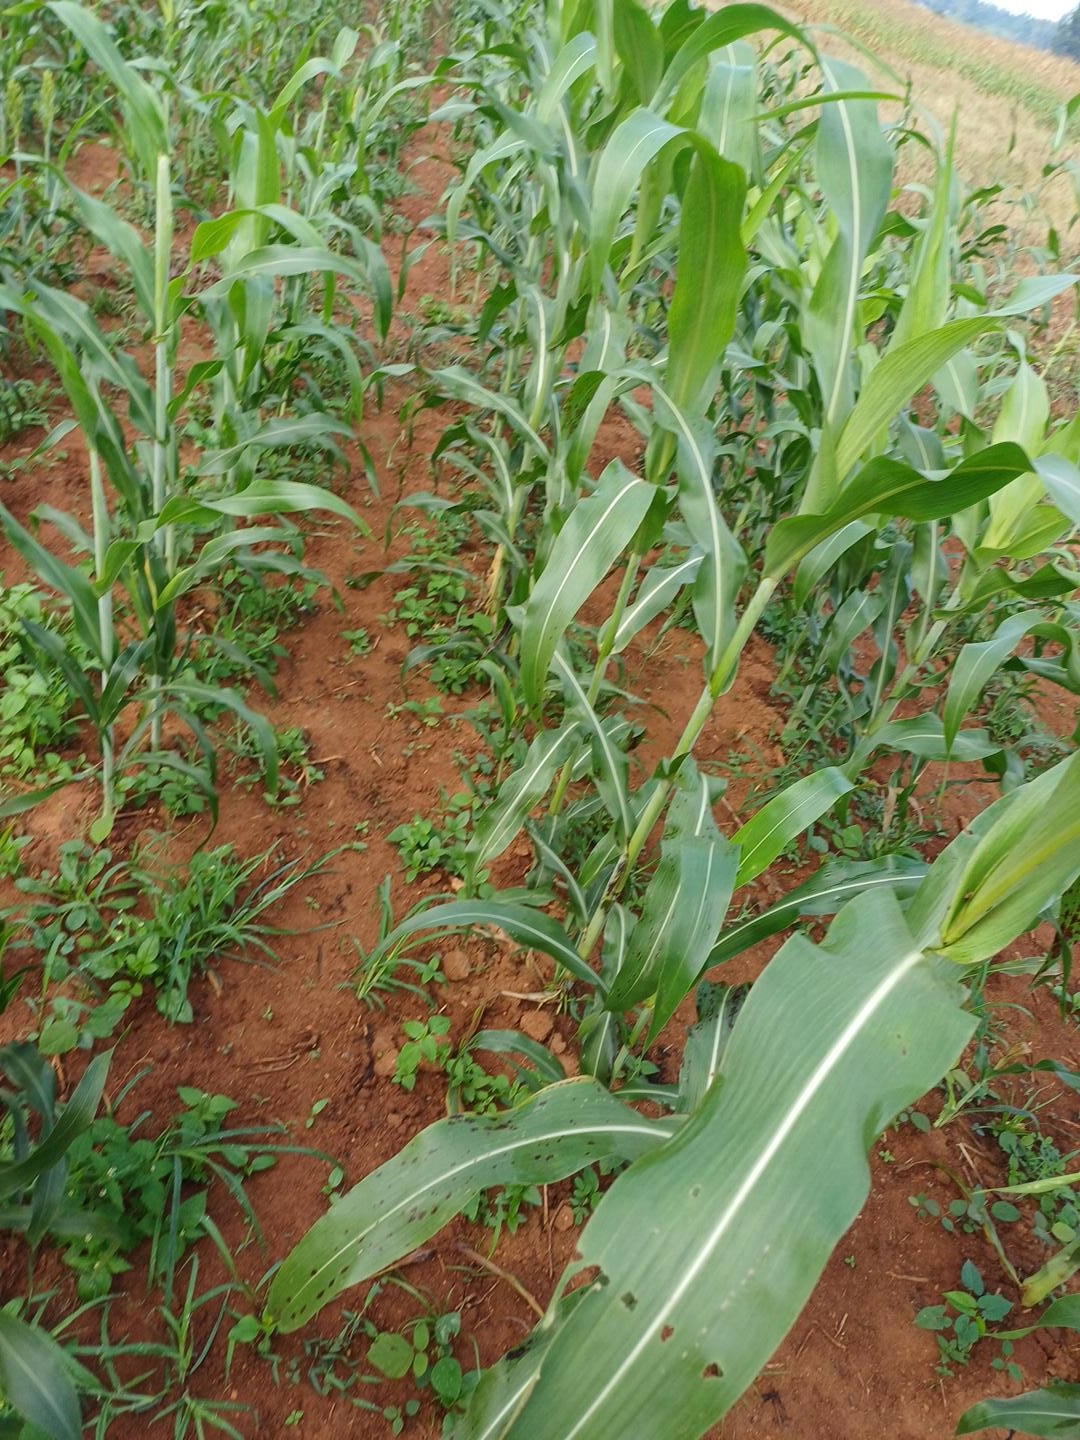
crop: sorghum
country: Kenya
